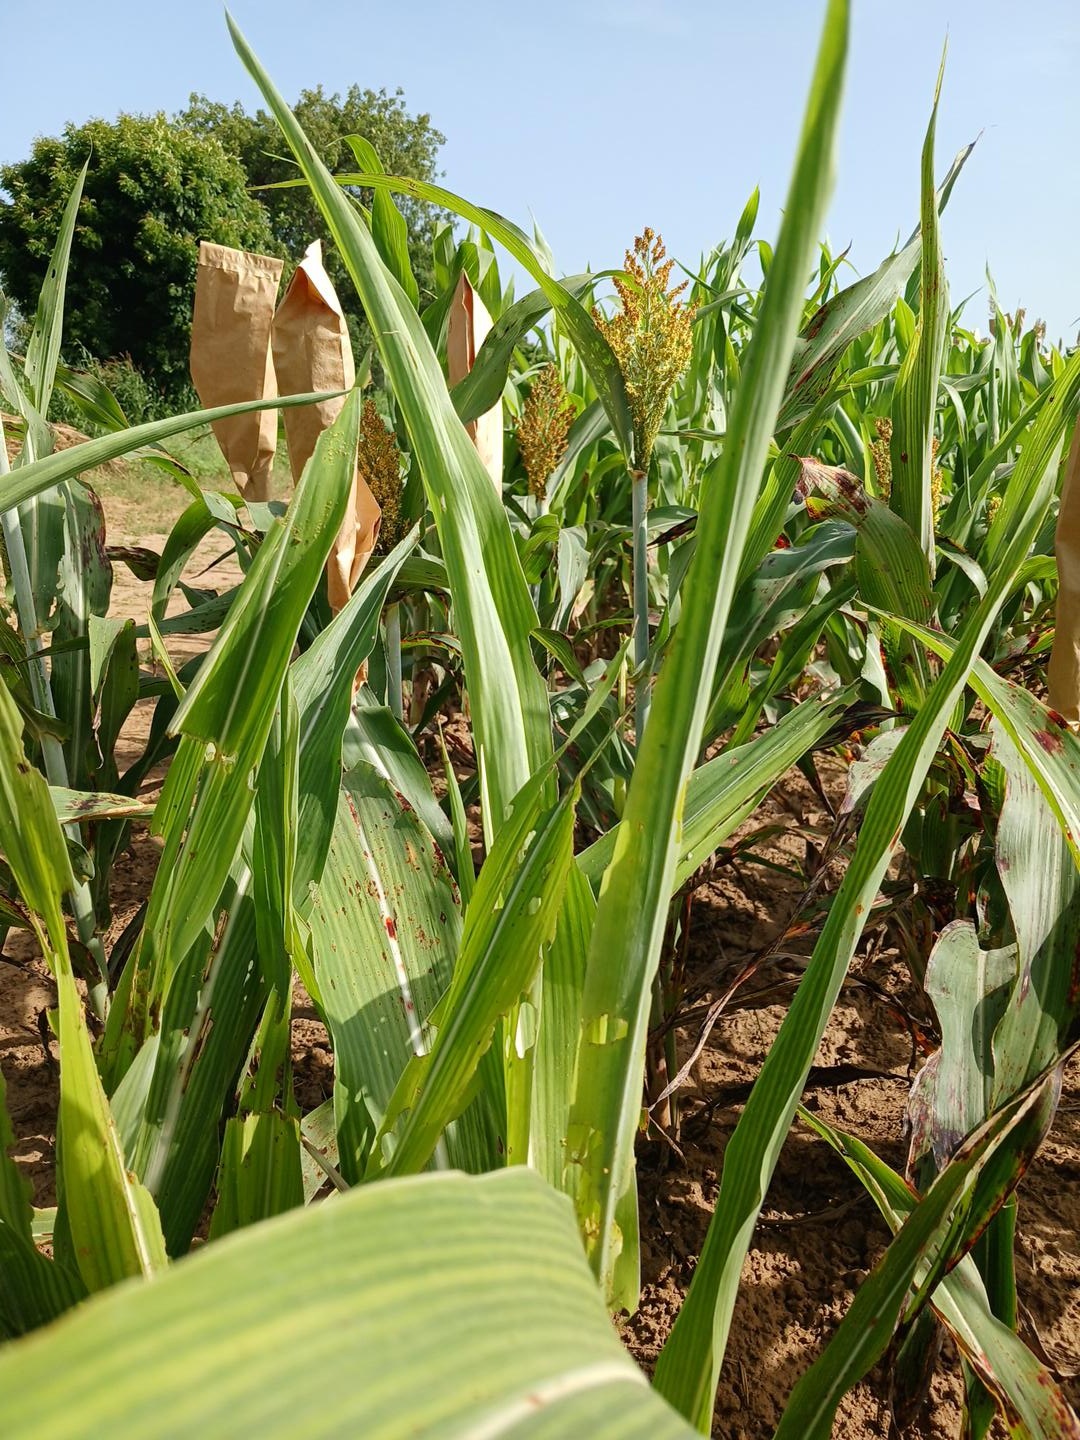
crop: sorghum
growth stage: vegetative
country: Senegal
